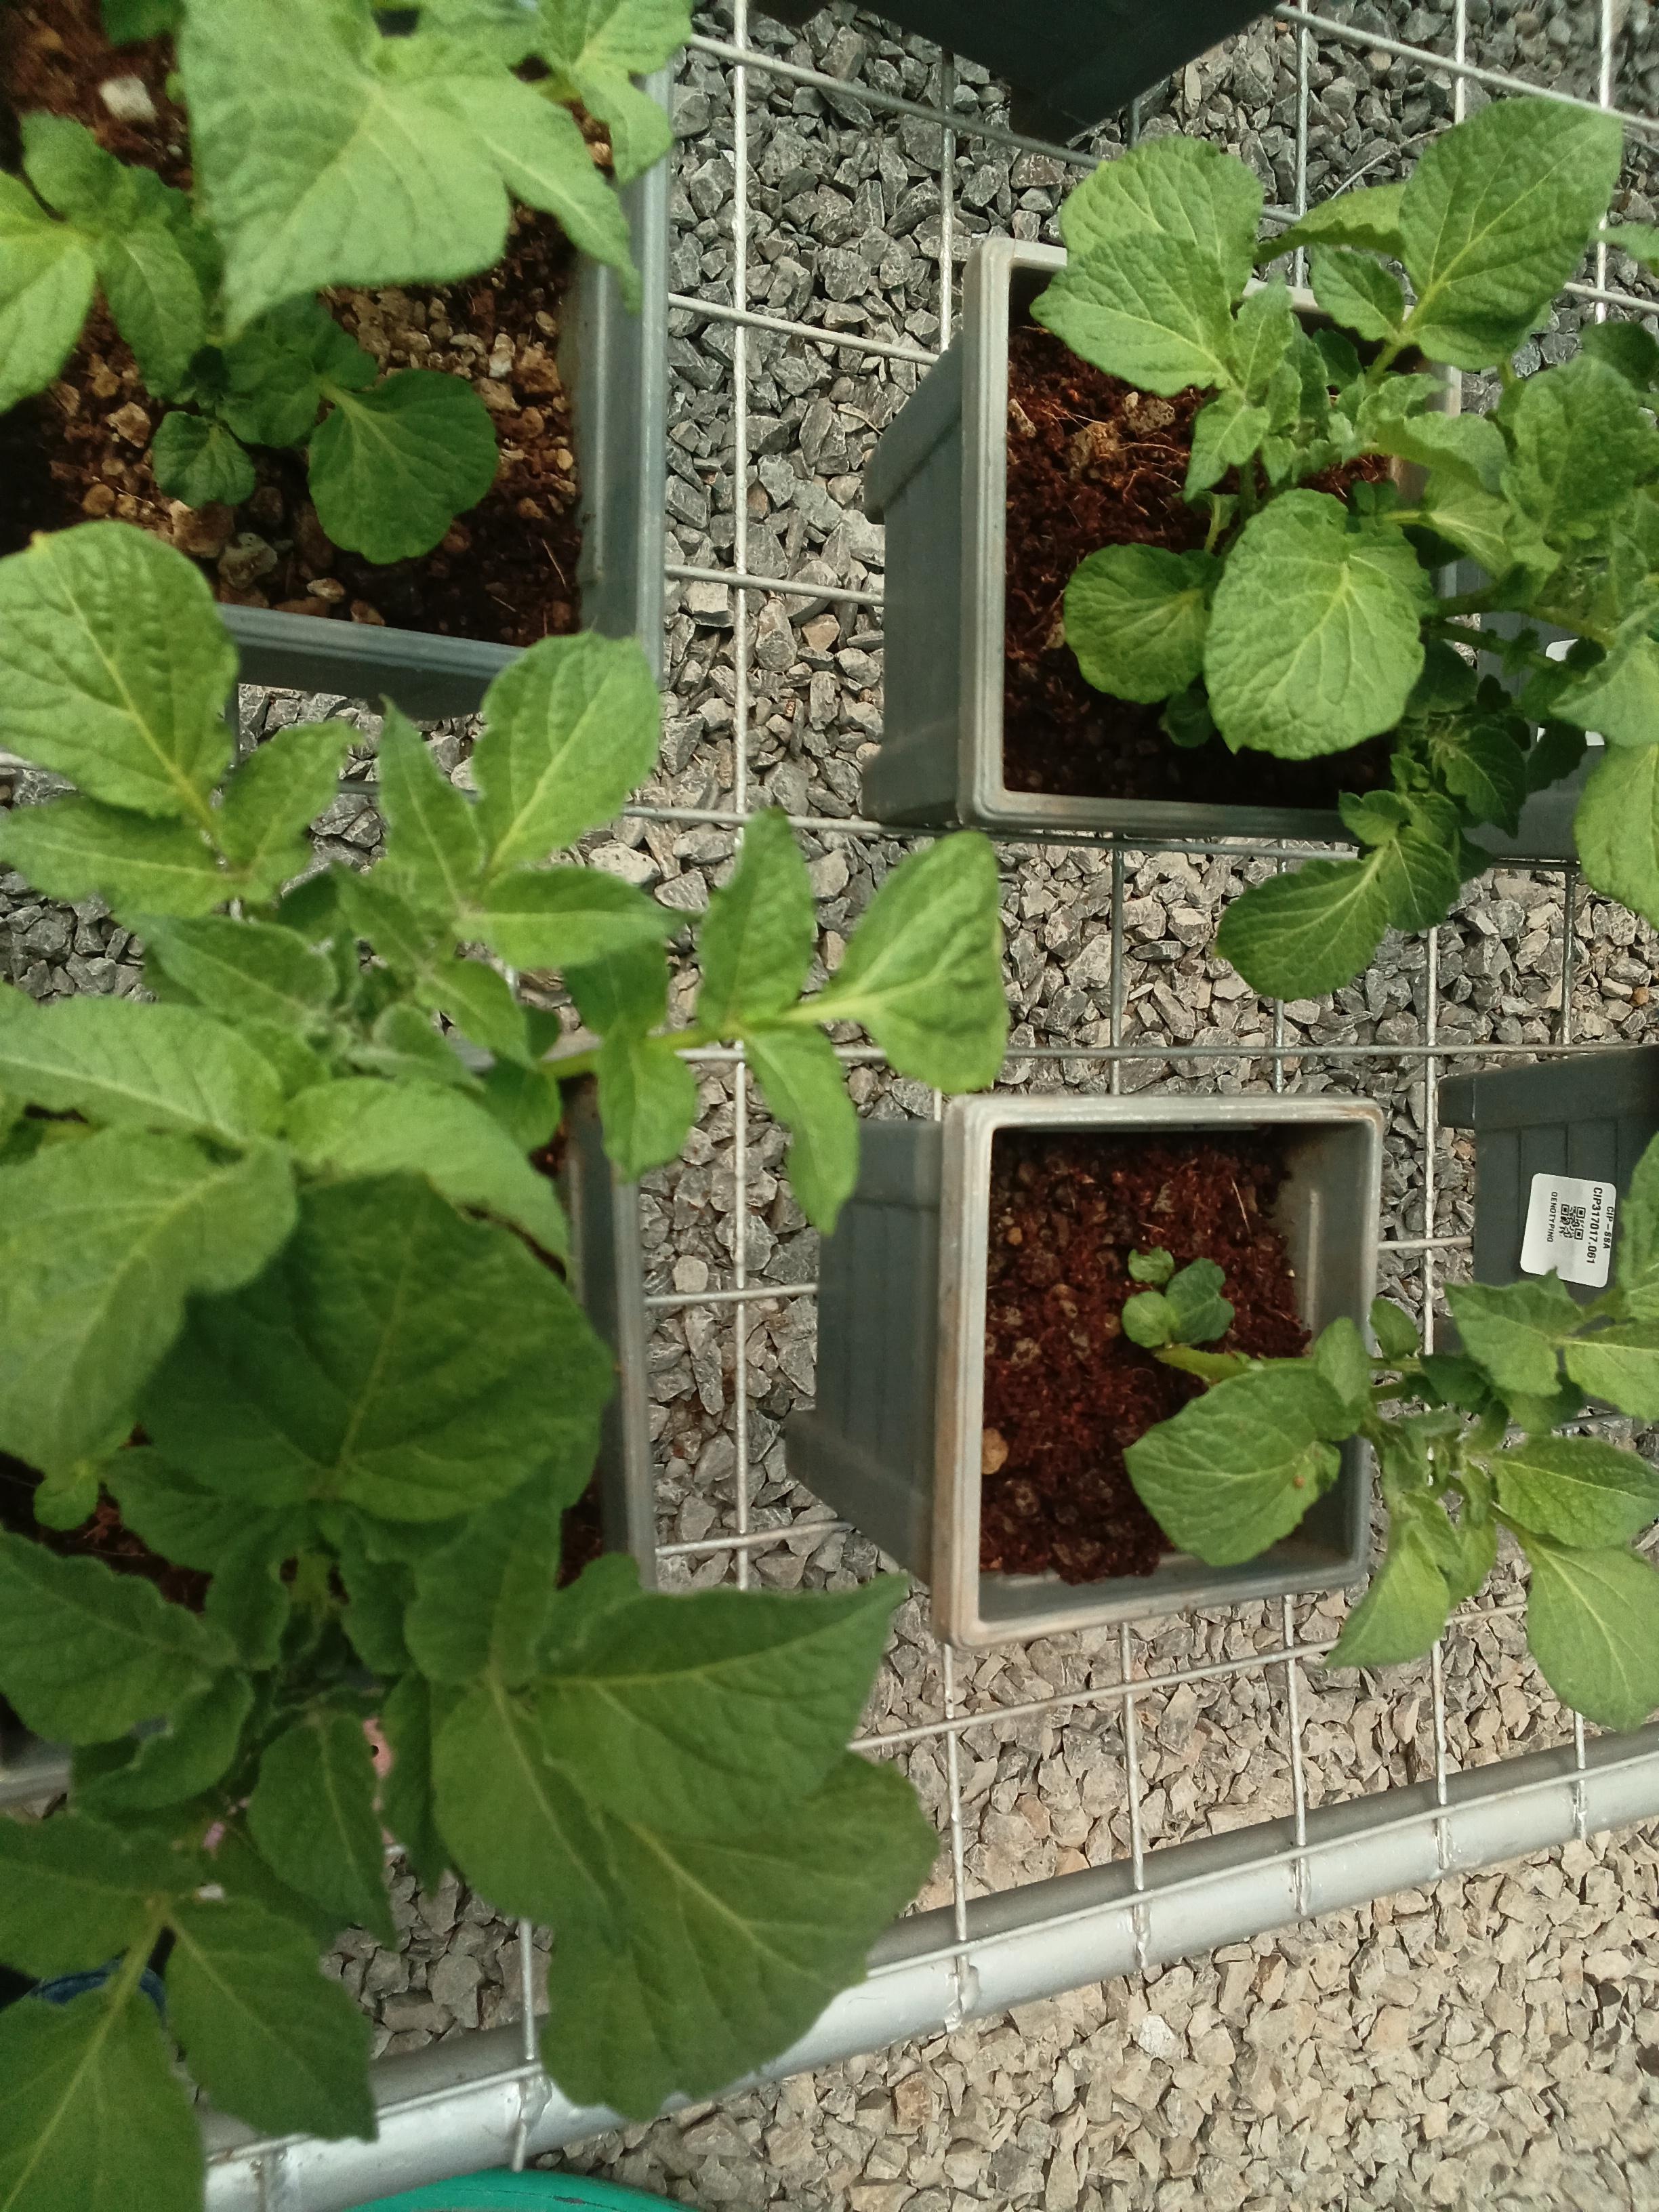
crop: potato
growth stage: emergence
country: Kenya
